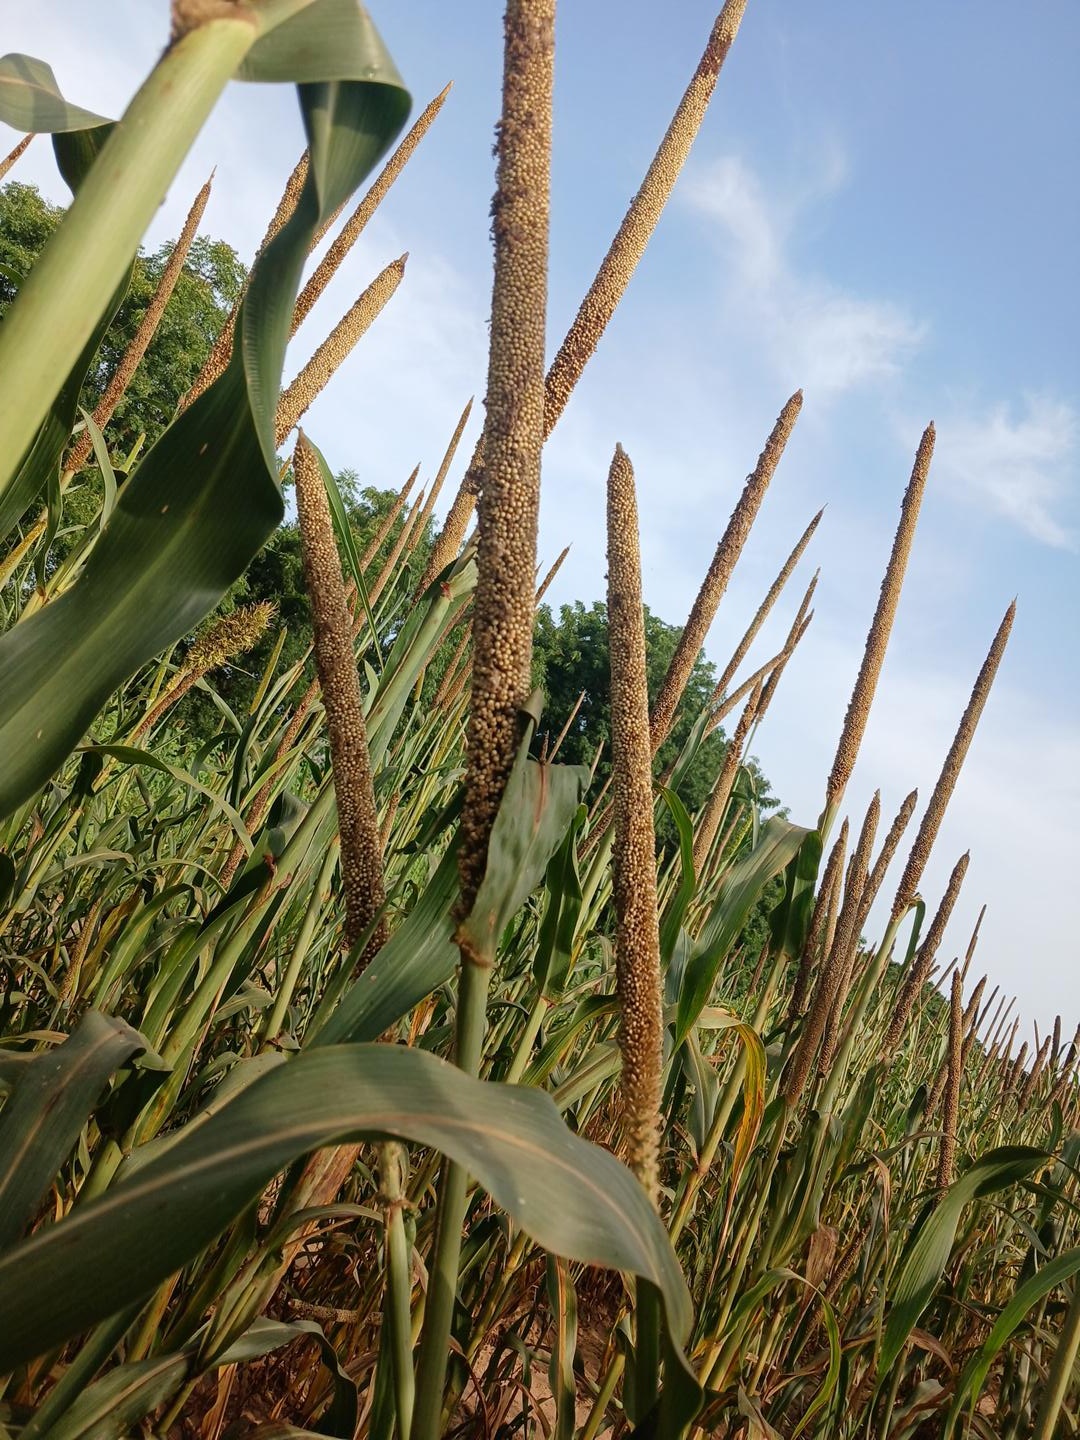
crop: pearl millet
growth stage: maturity
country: Senegal
